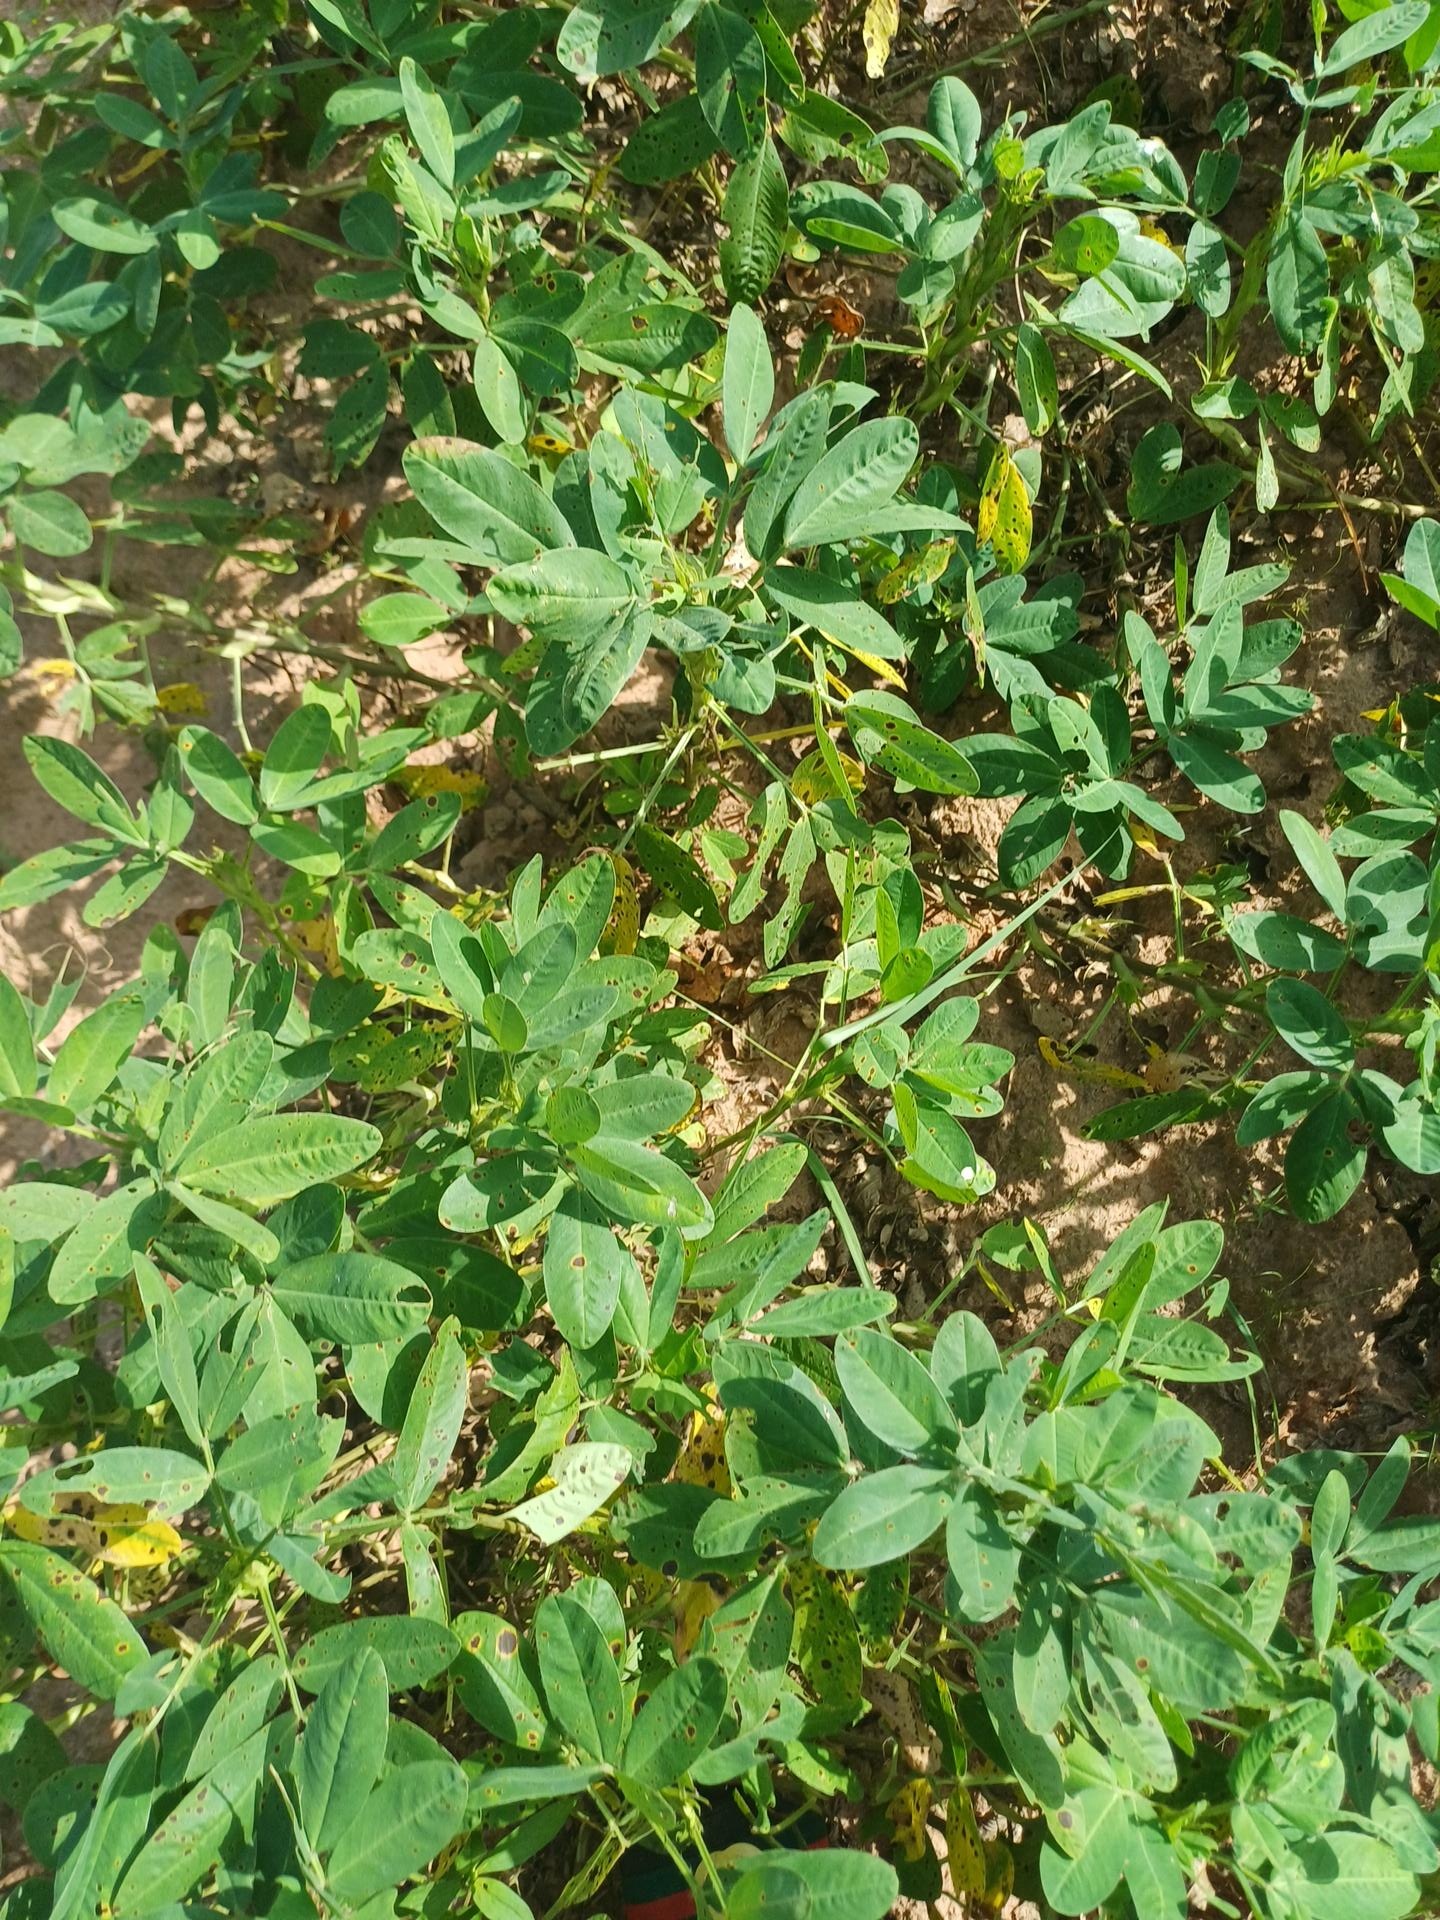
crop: groundnut
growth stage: flowering
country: Senegal
